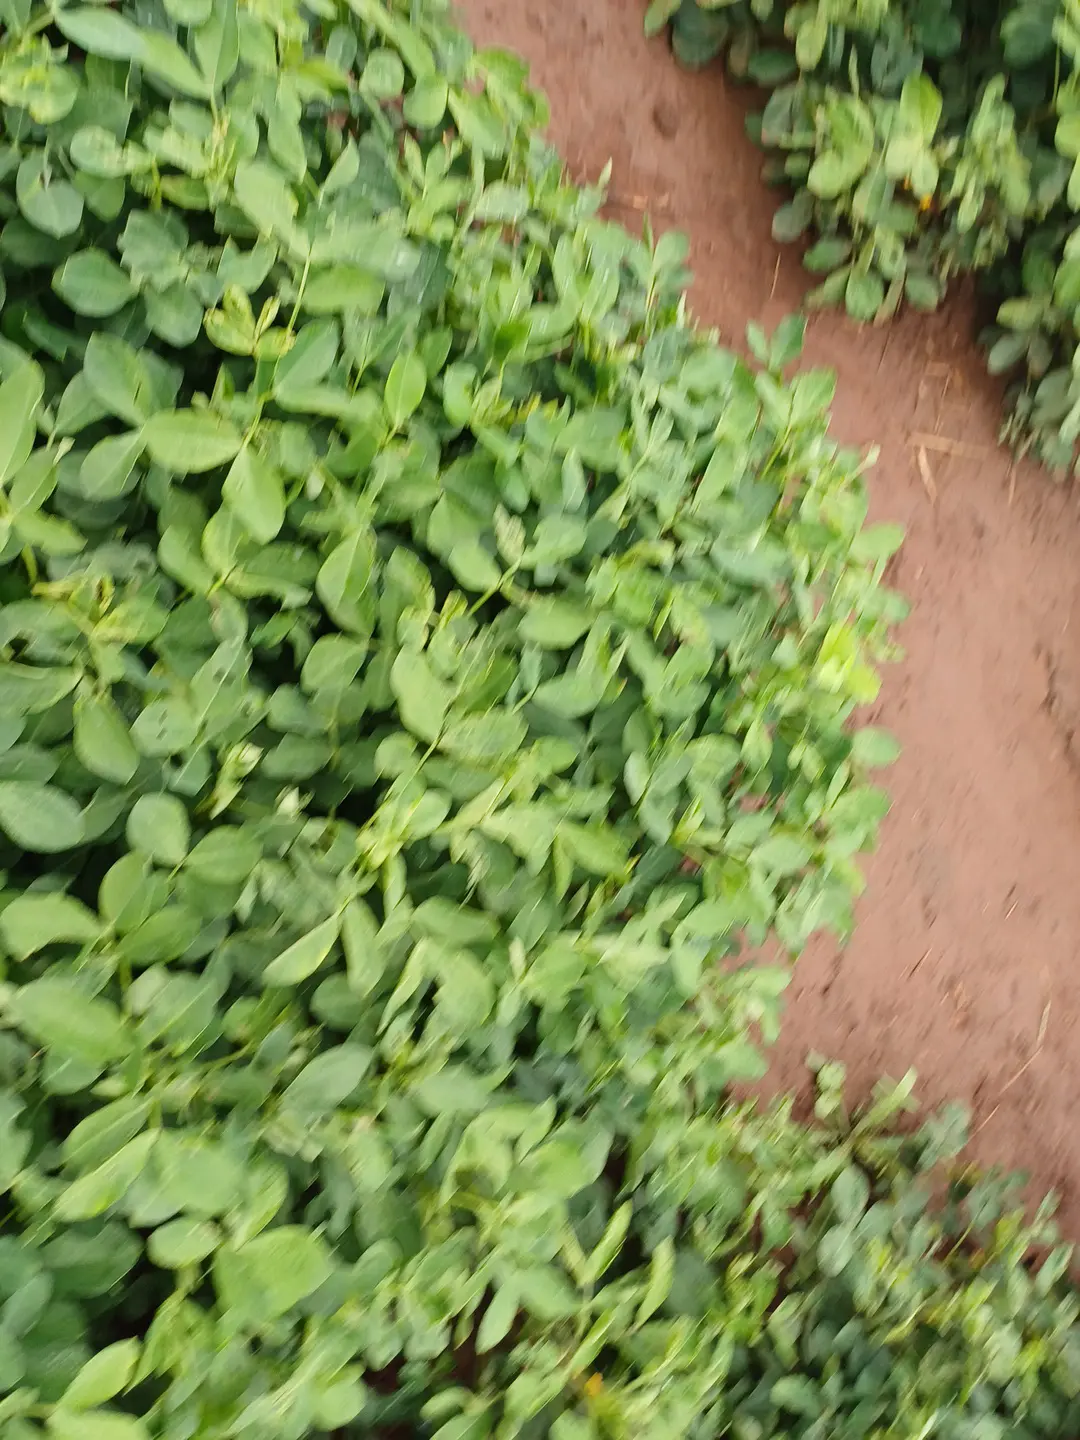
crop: groundnut
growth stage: pegging
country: Kenya
